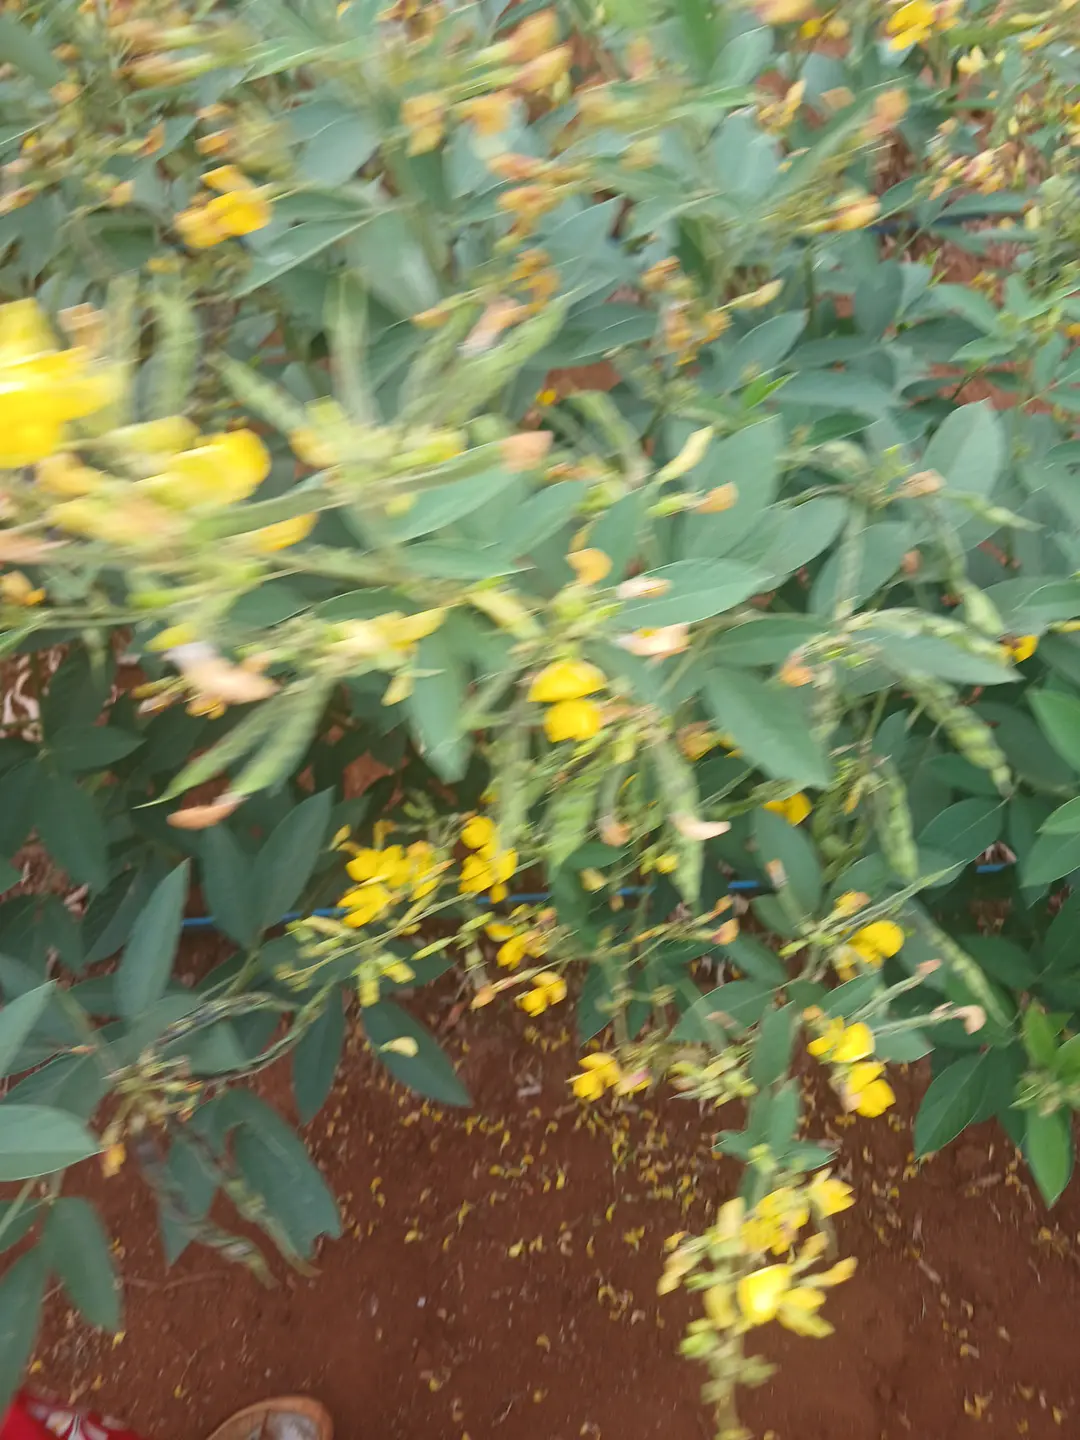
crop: pigeonpea
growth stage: development pod
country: Kenya
